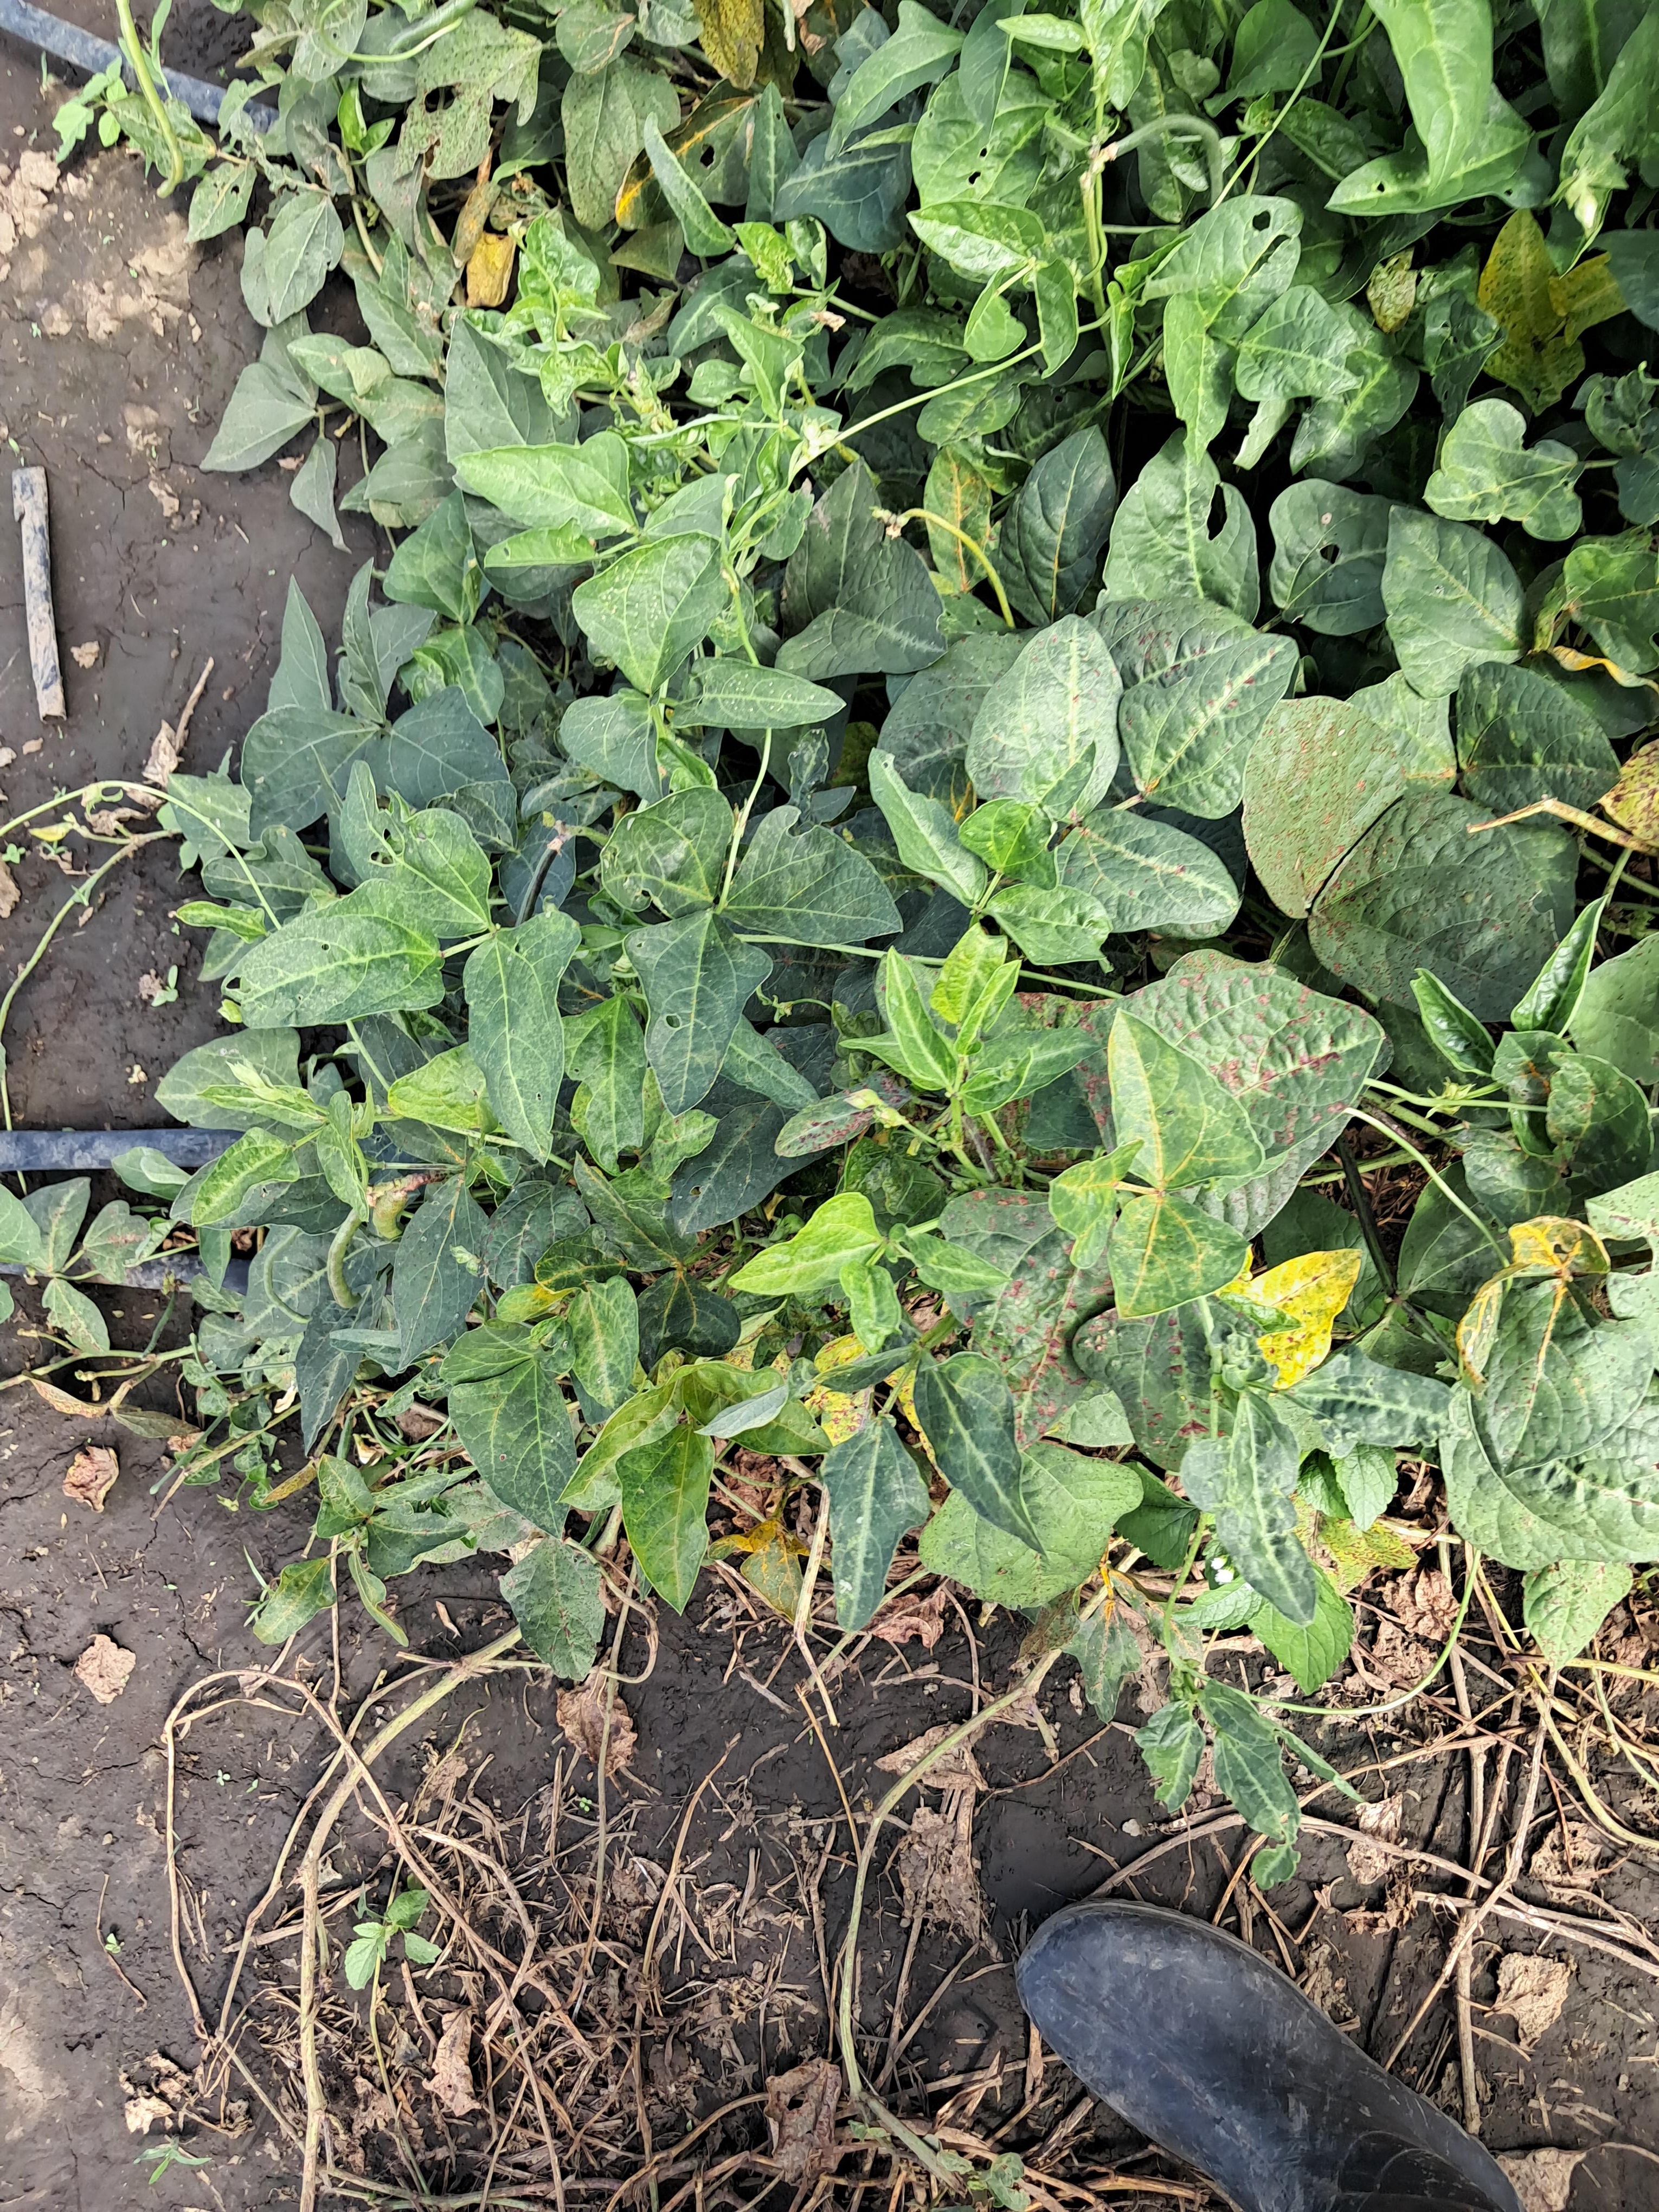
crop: cowpea
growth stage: development pod
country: Tanzania
